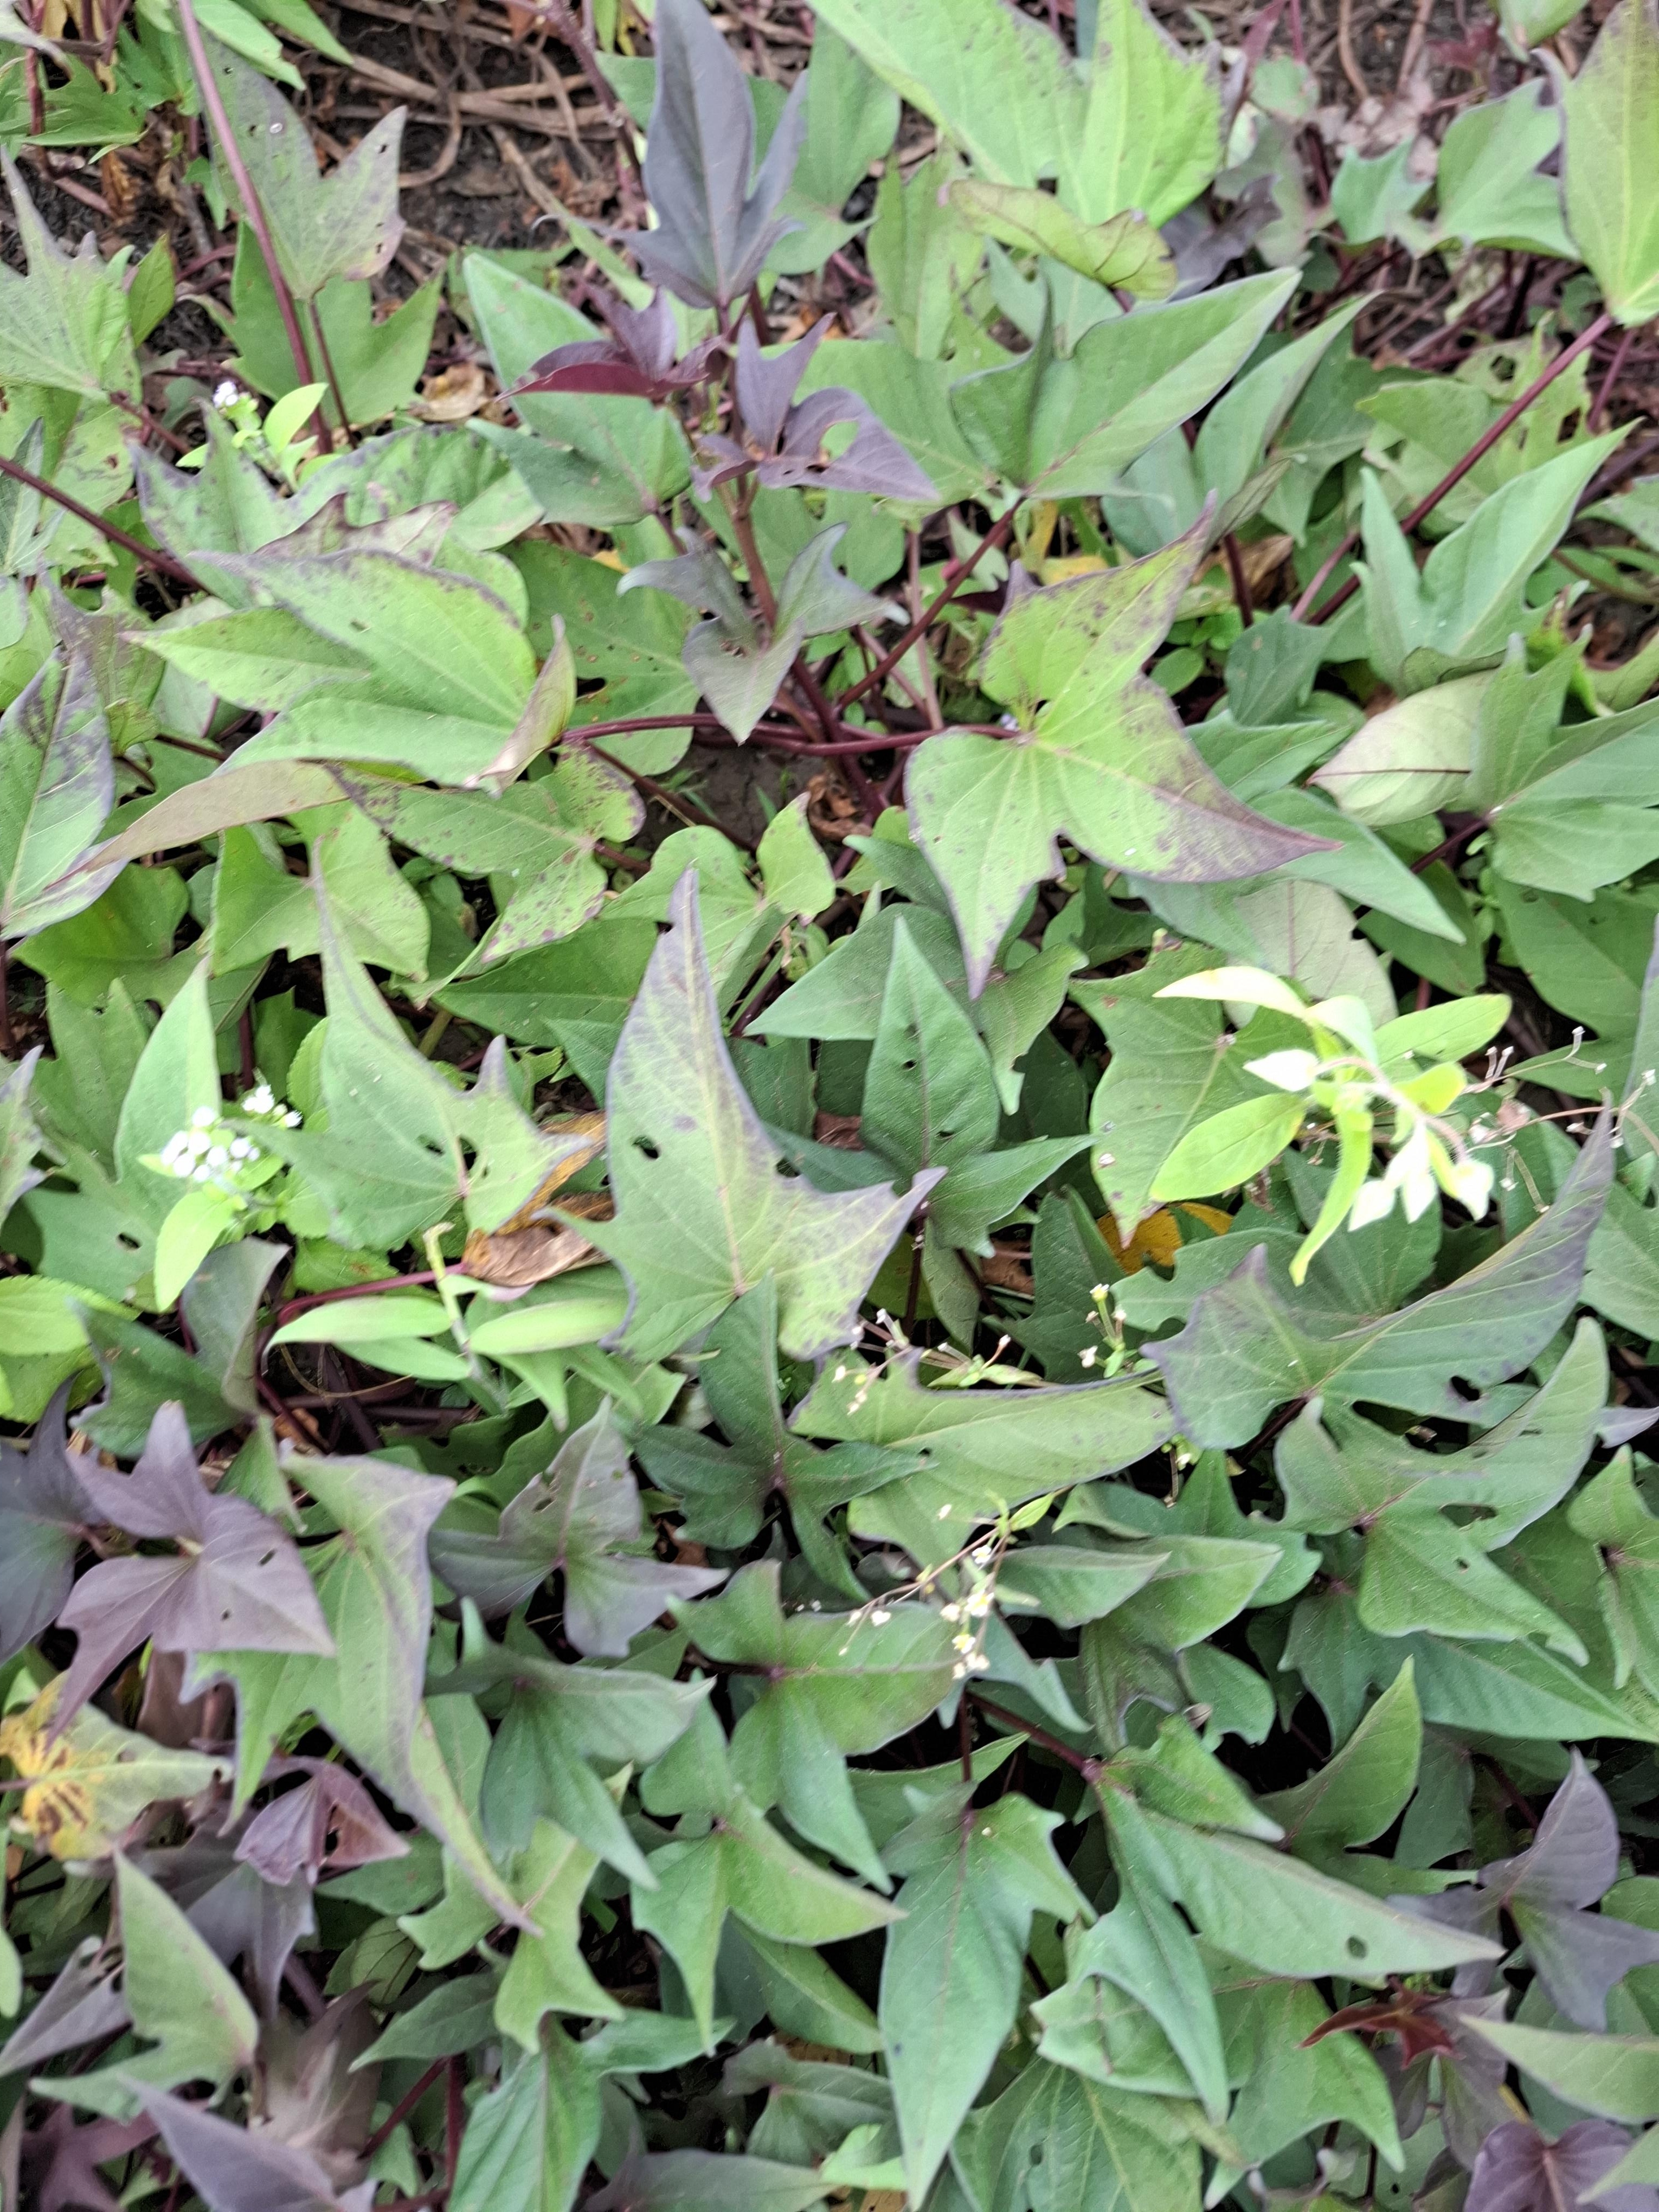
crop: sweet potato
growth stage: flowering
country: Tanzania
